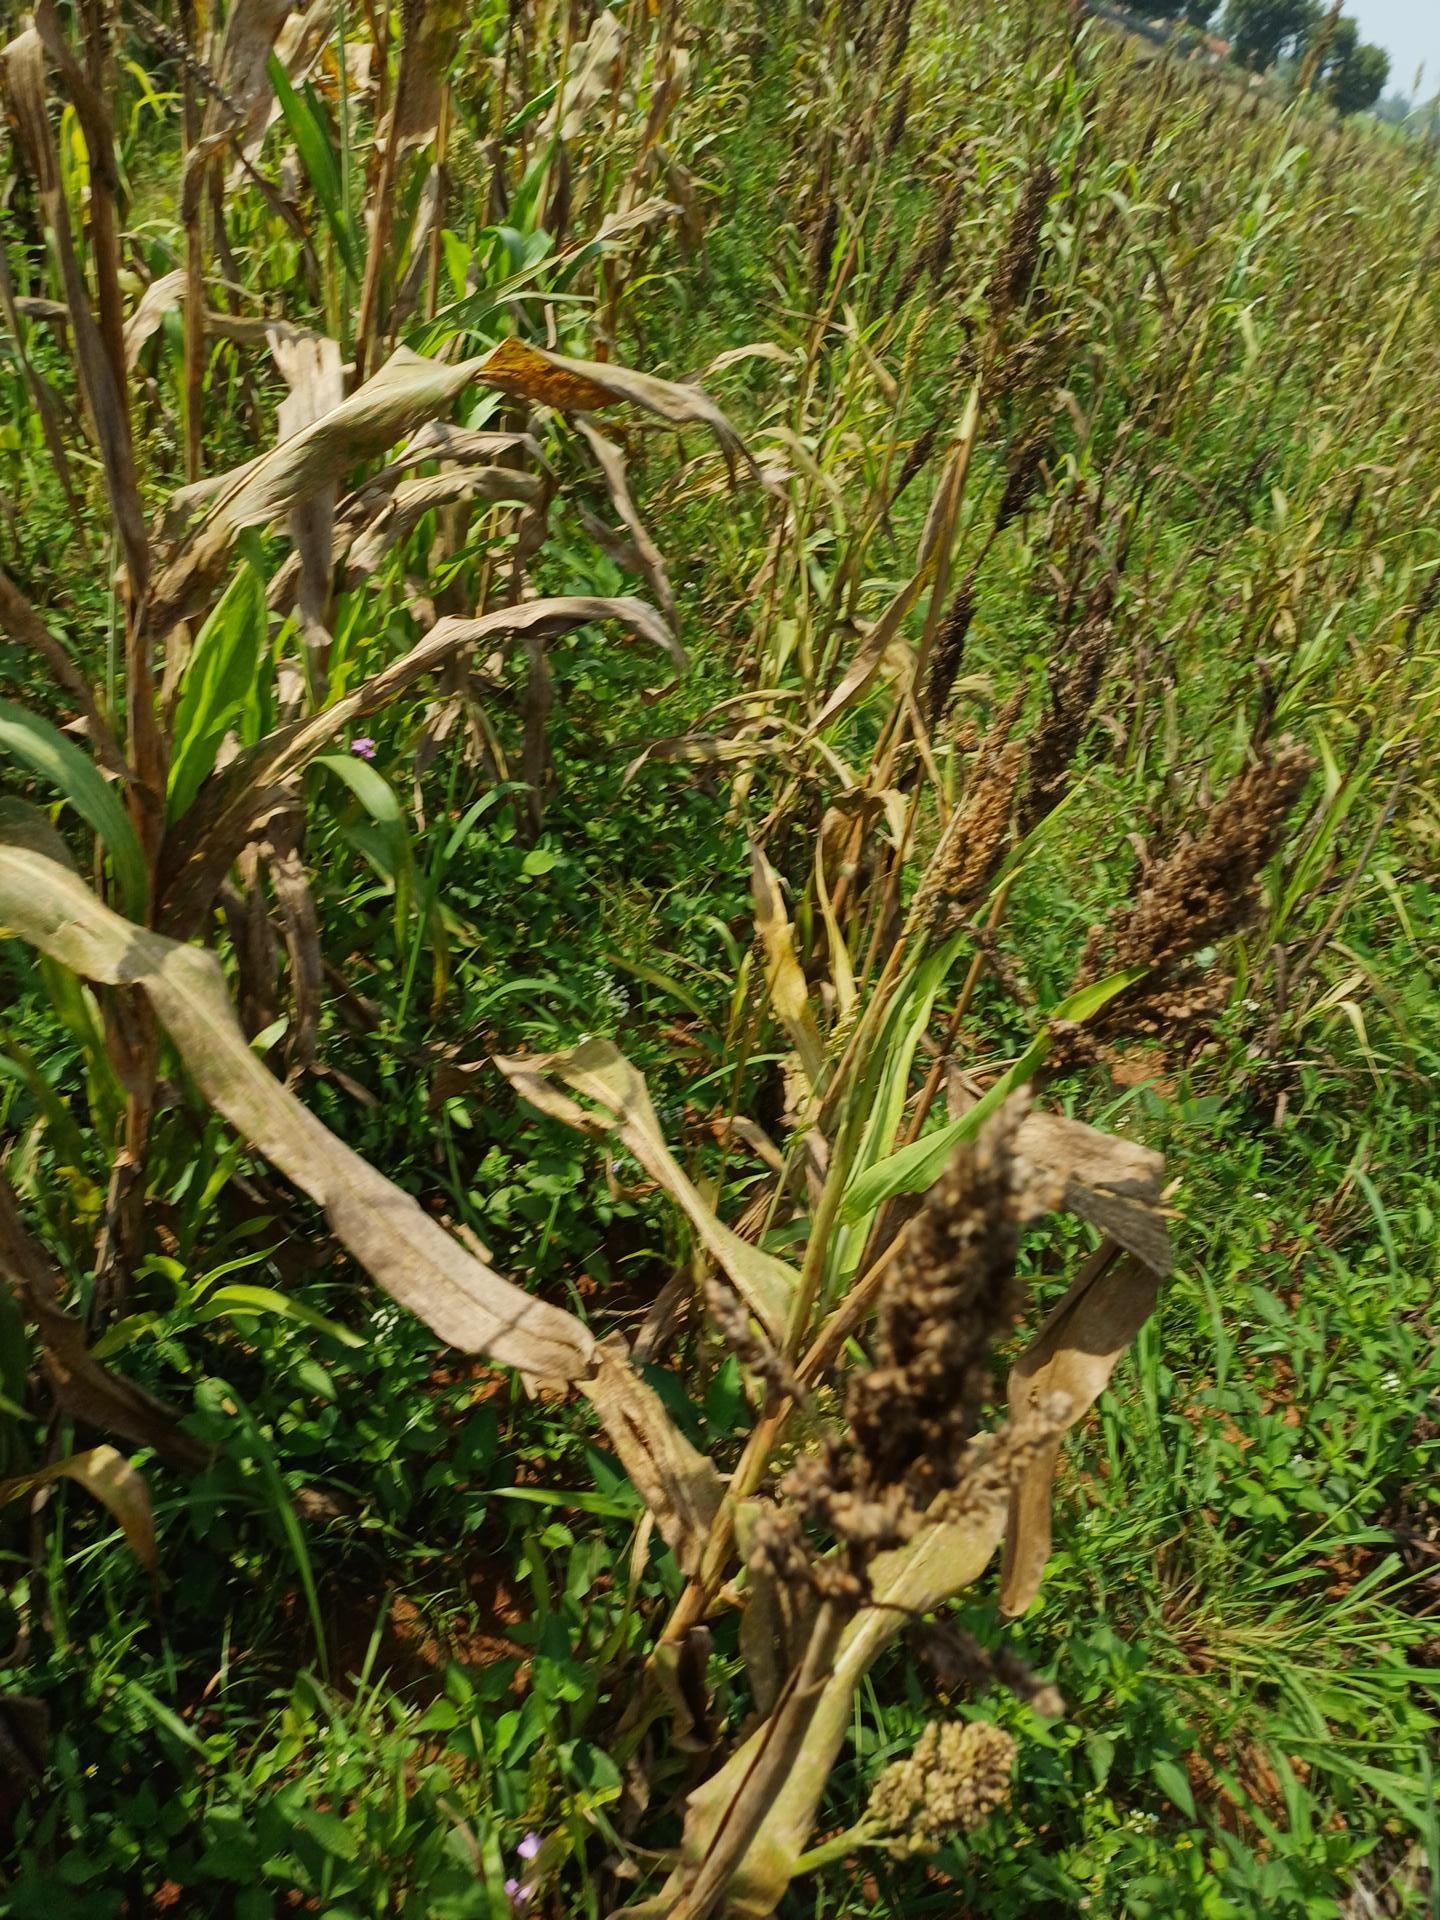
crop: sorghum
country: Kenya
